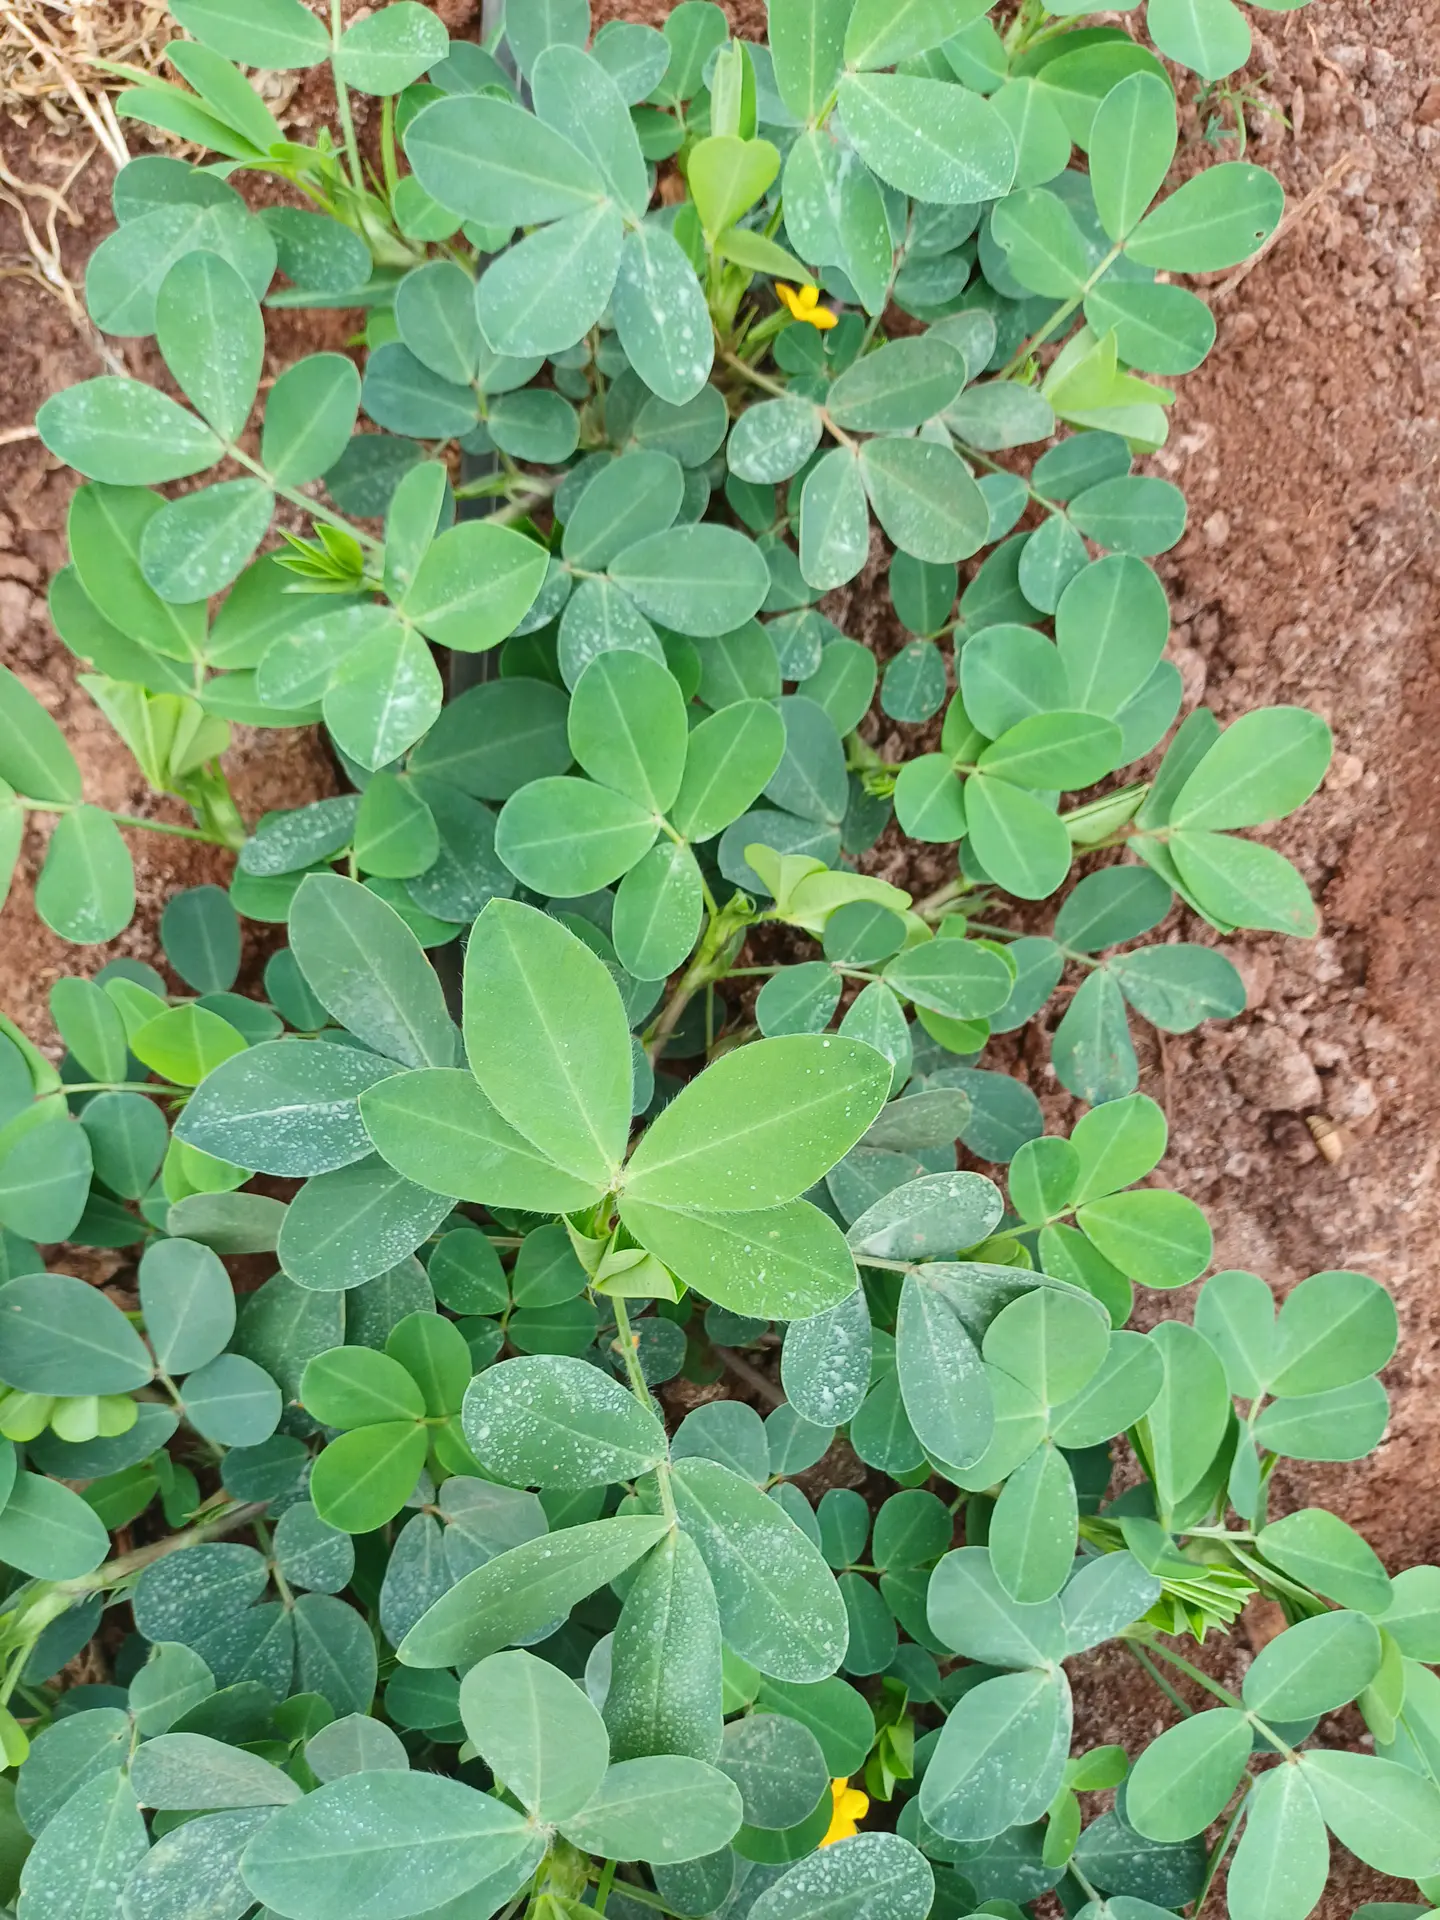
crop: groundnut
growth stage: flowering
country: Kenya
